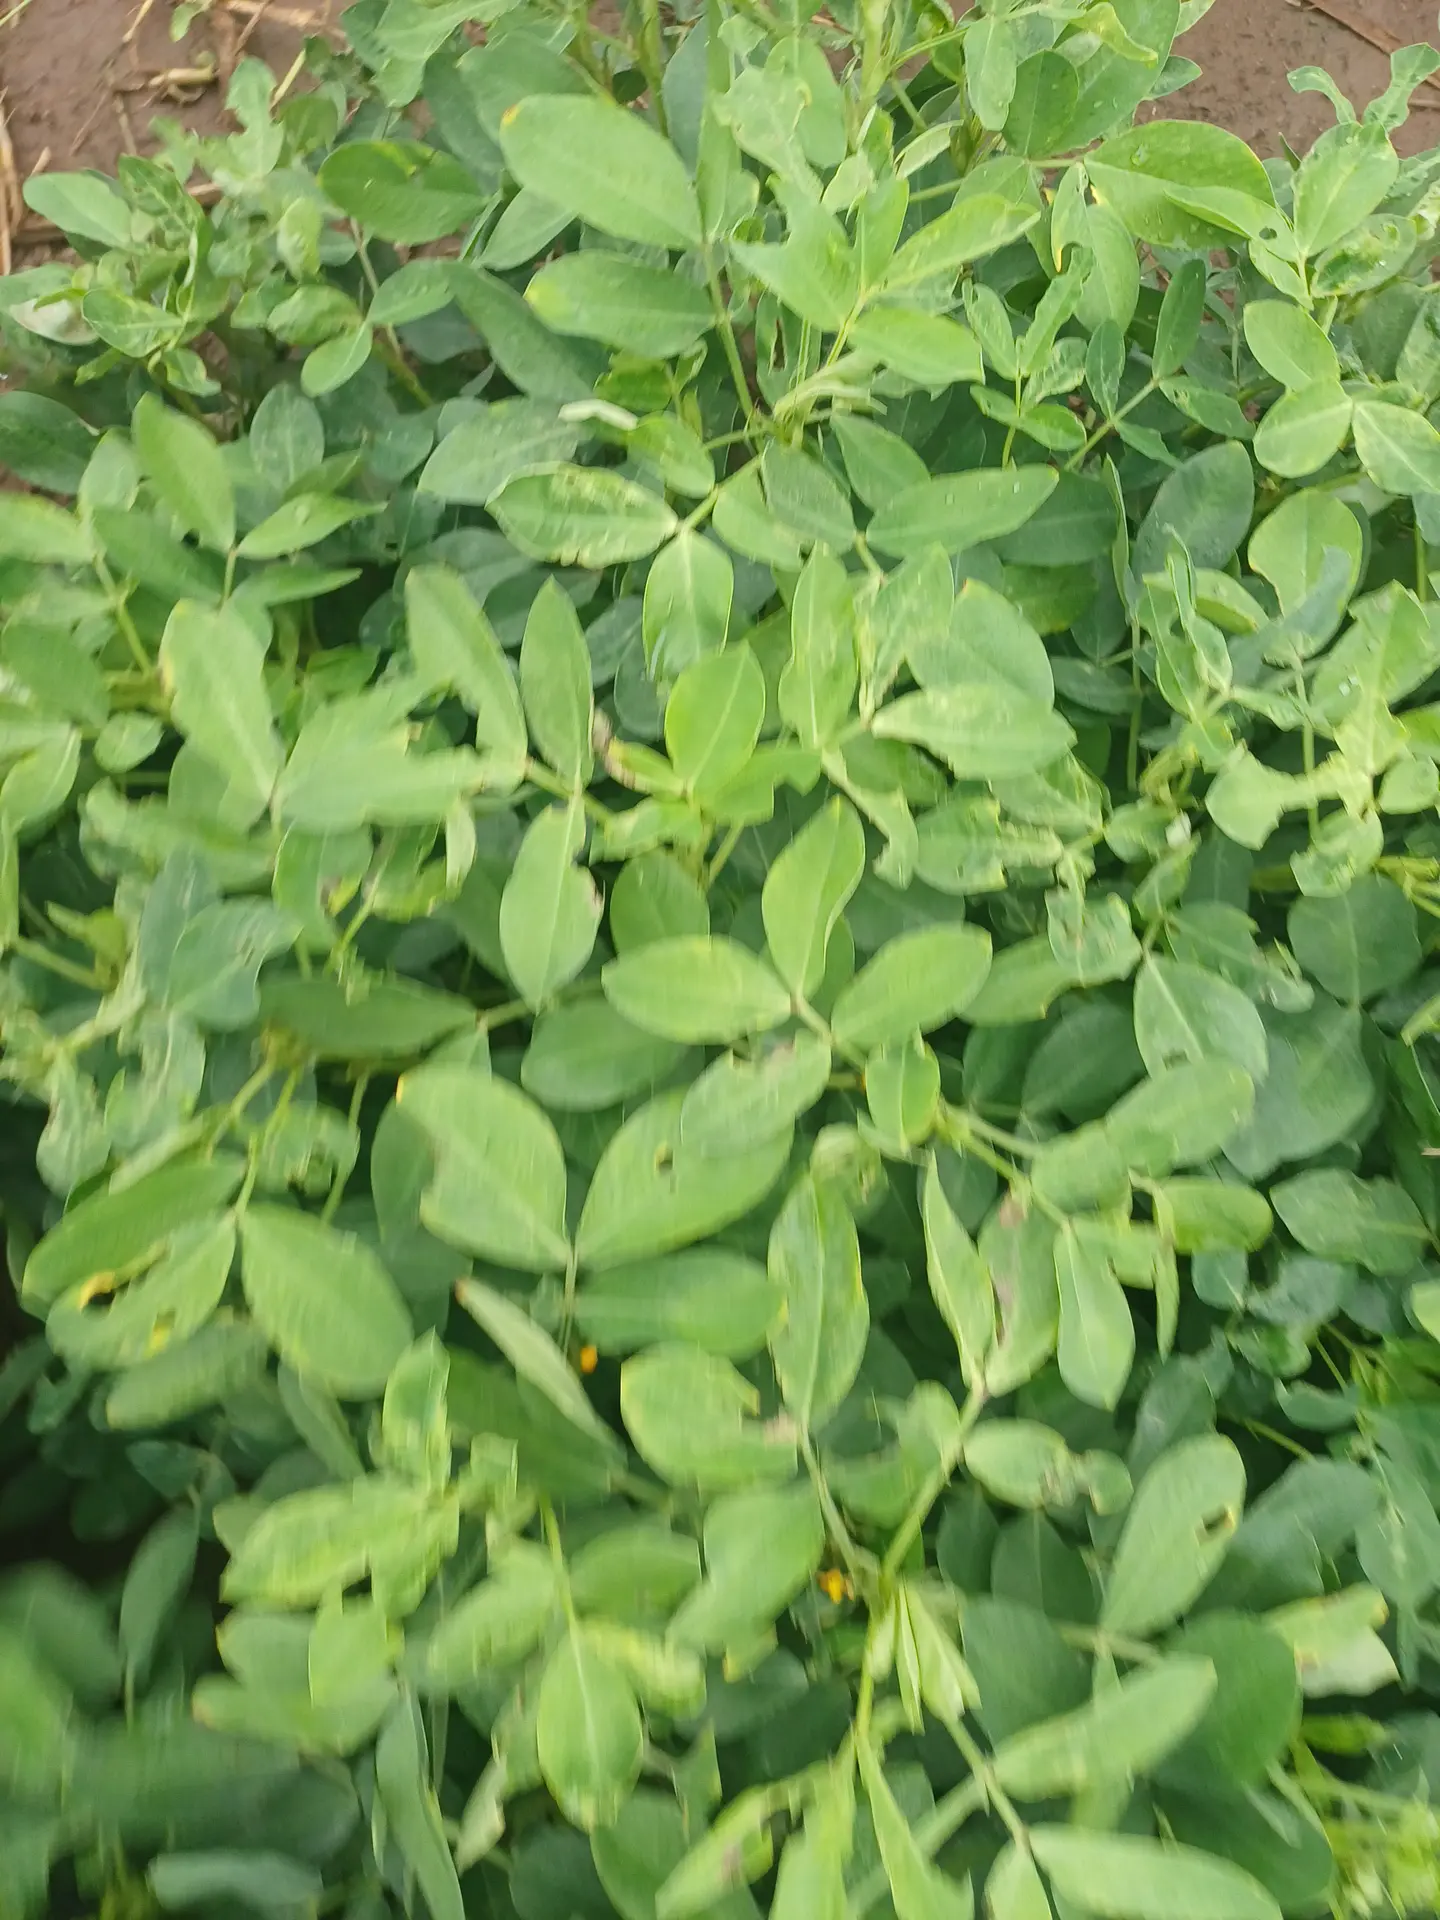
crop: groundnut
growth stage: pegging
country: Kenya
